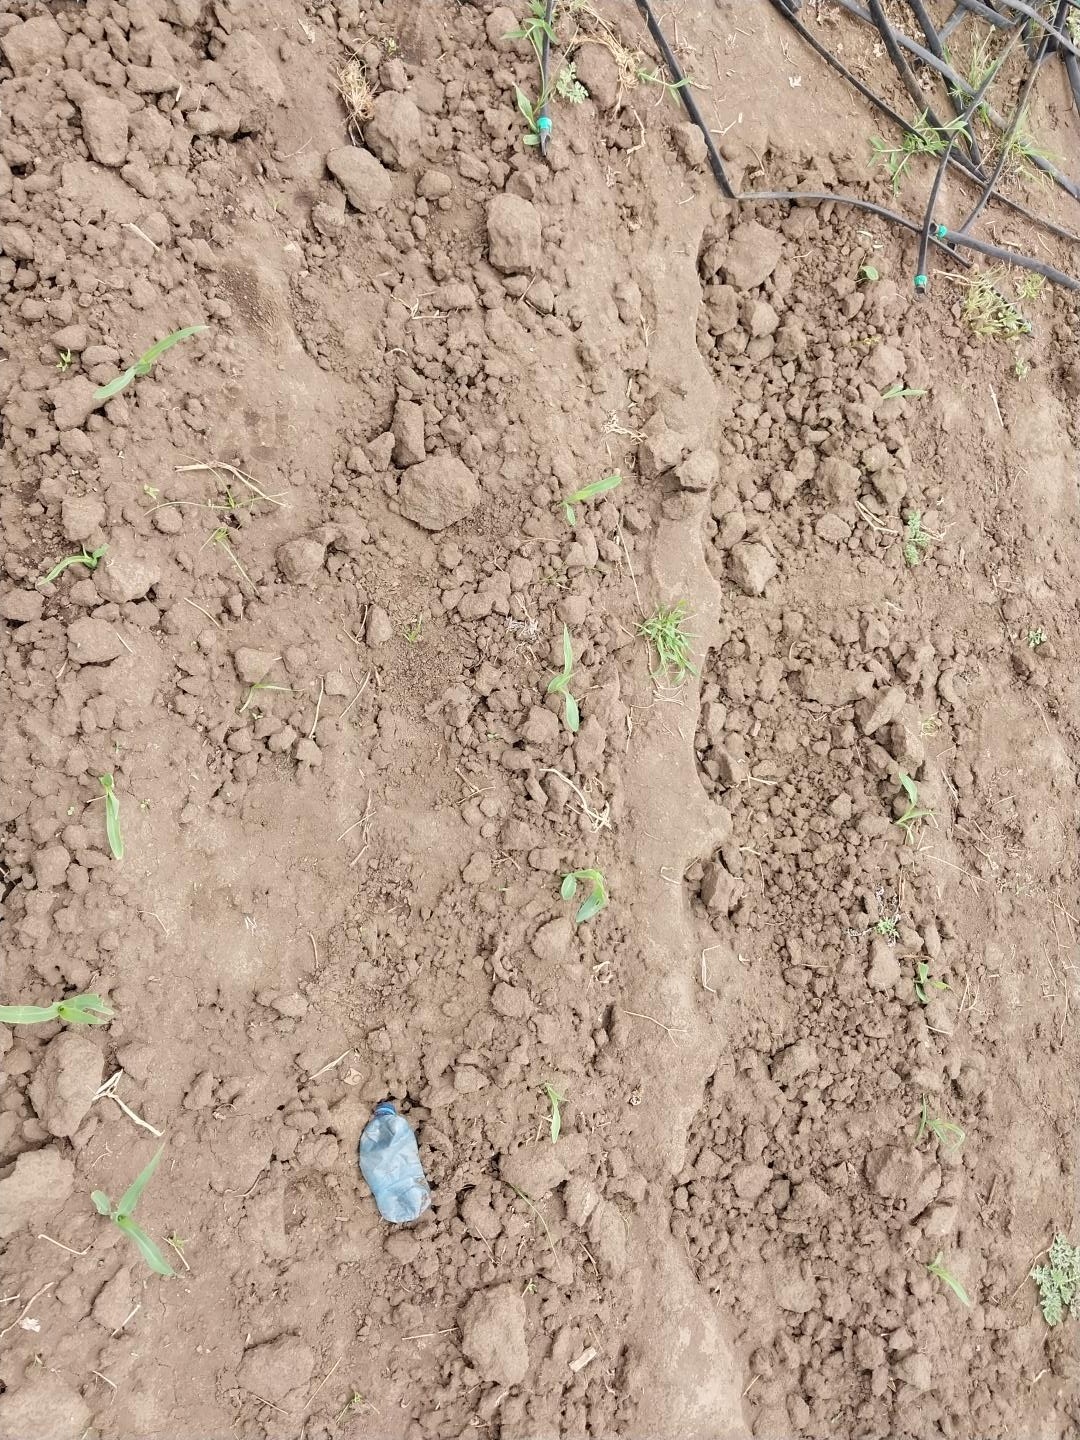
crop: maize
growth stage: emergence
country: Tanzania
